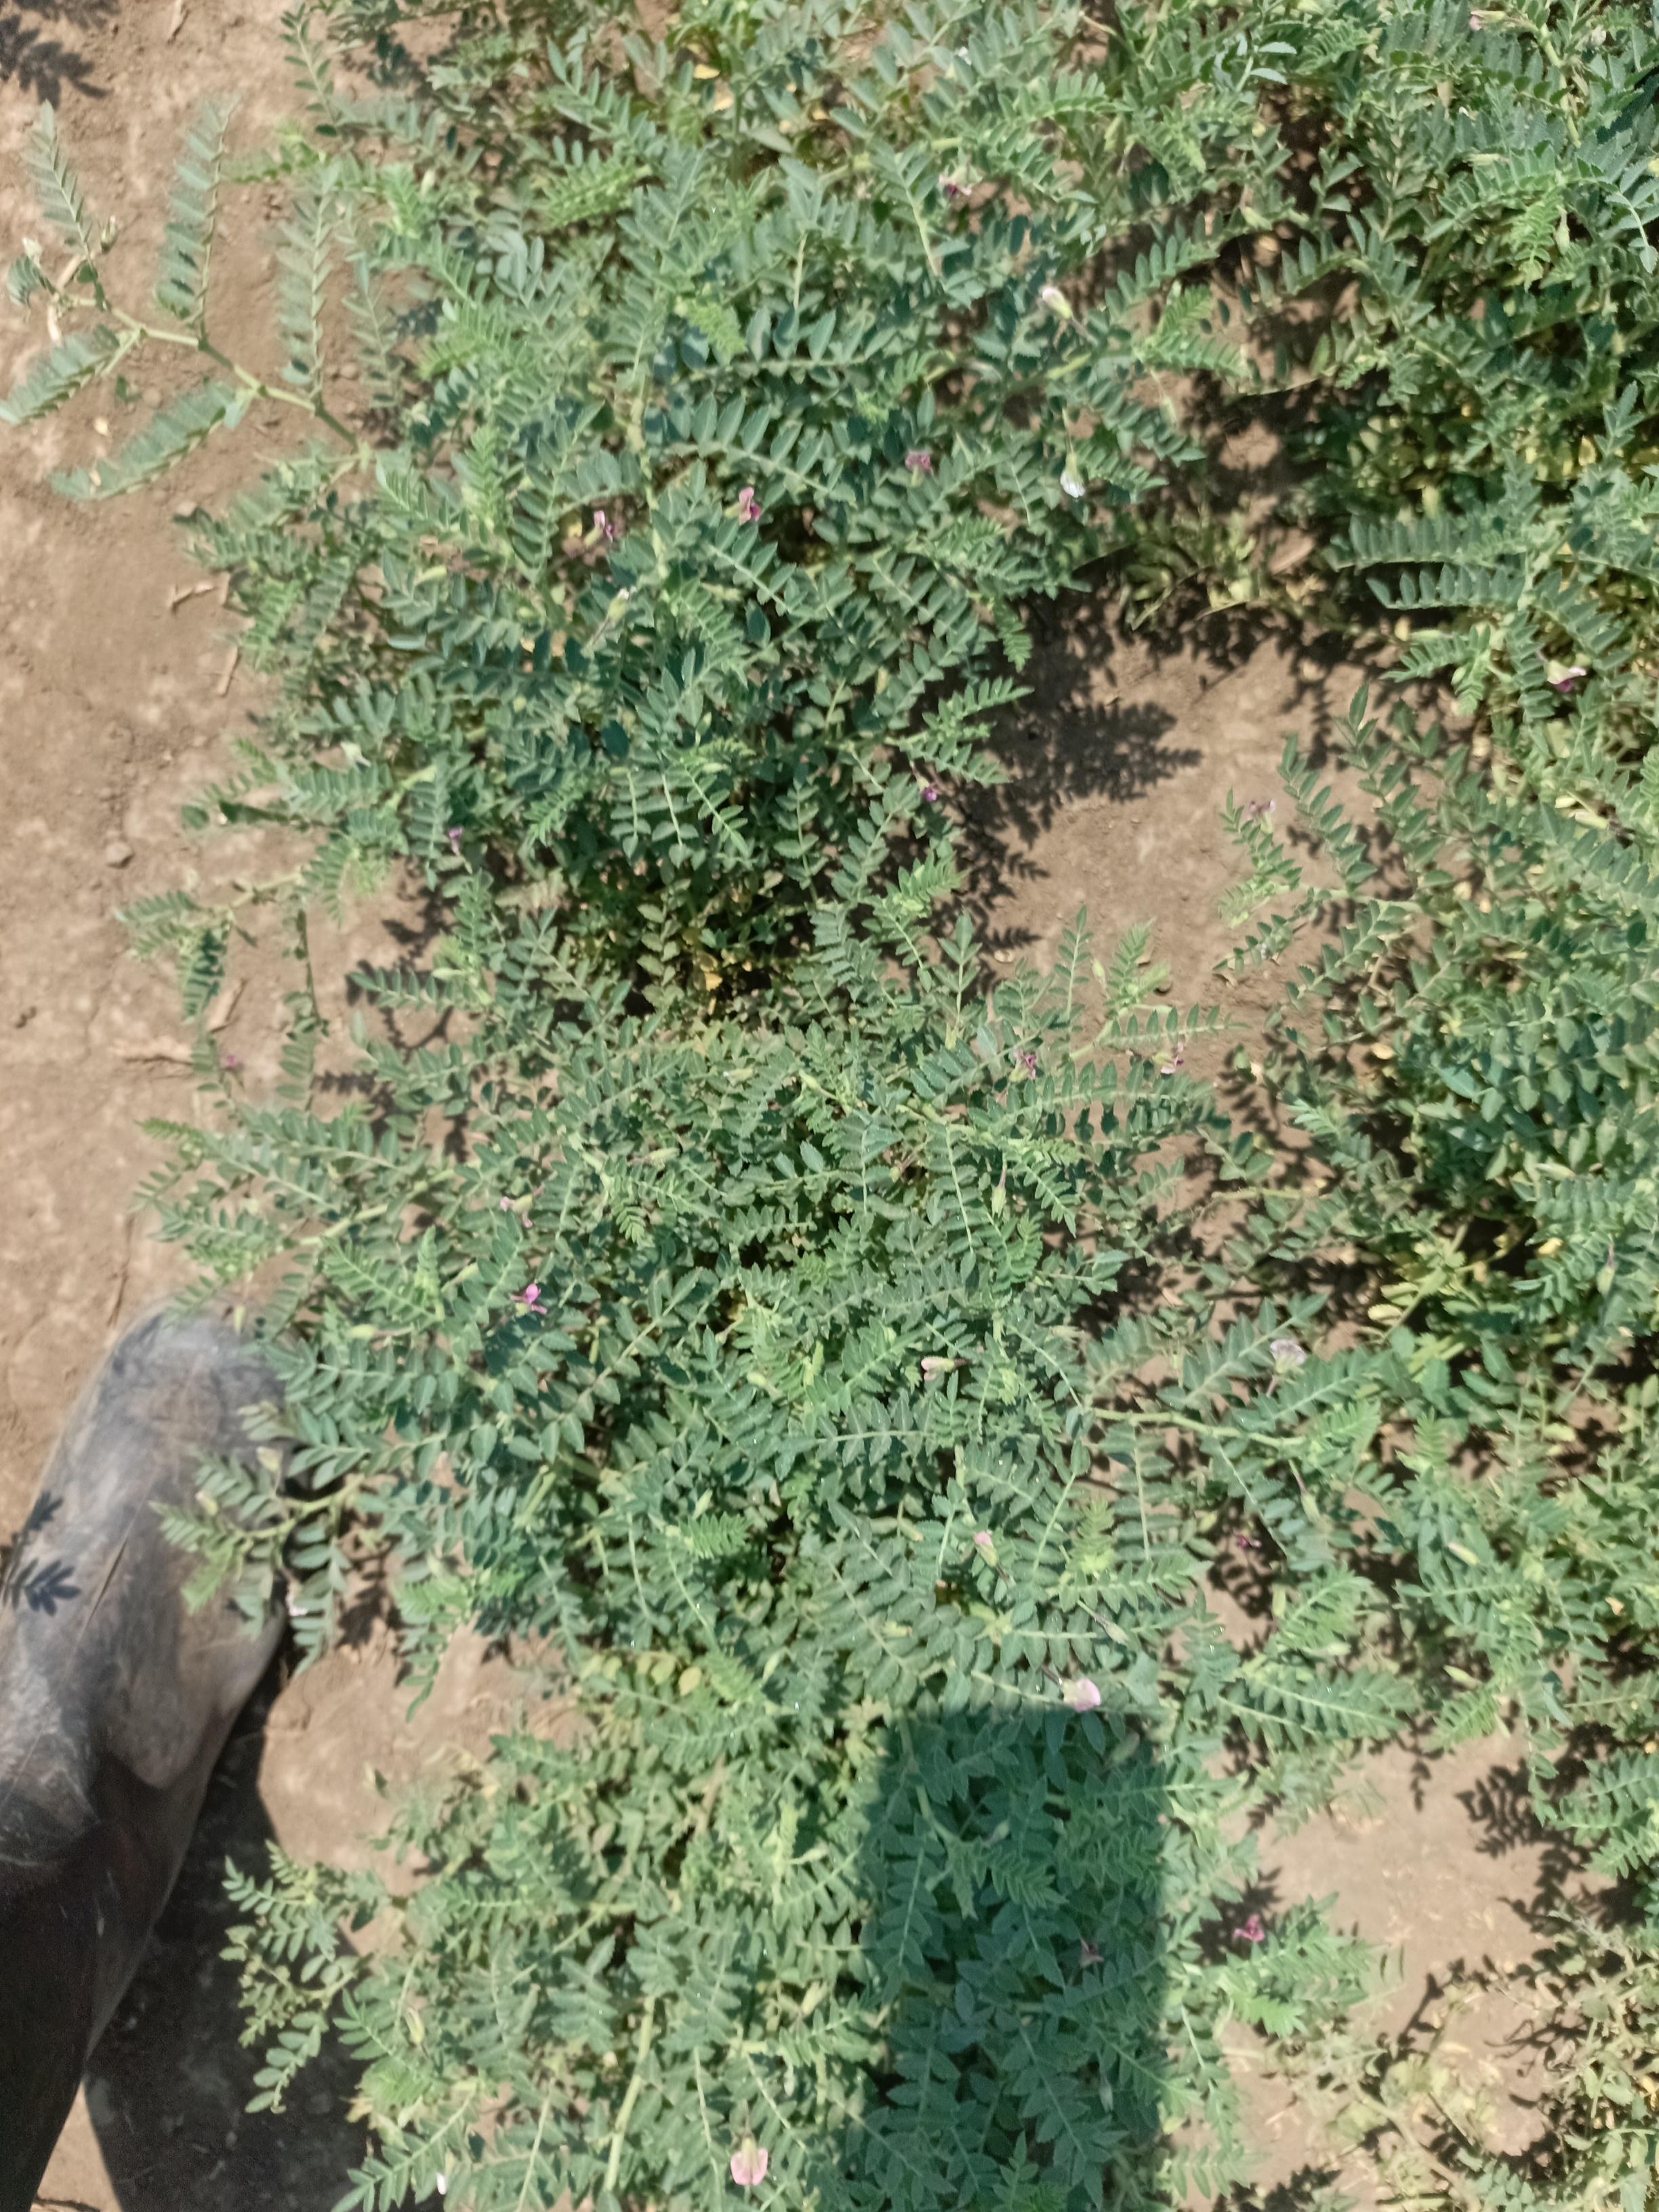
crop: chickpea
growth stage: flowering
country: Tanzania
